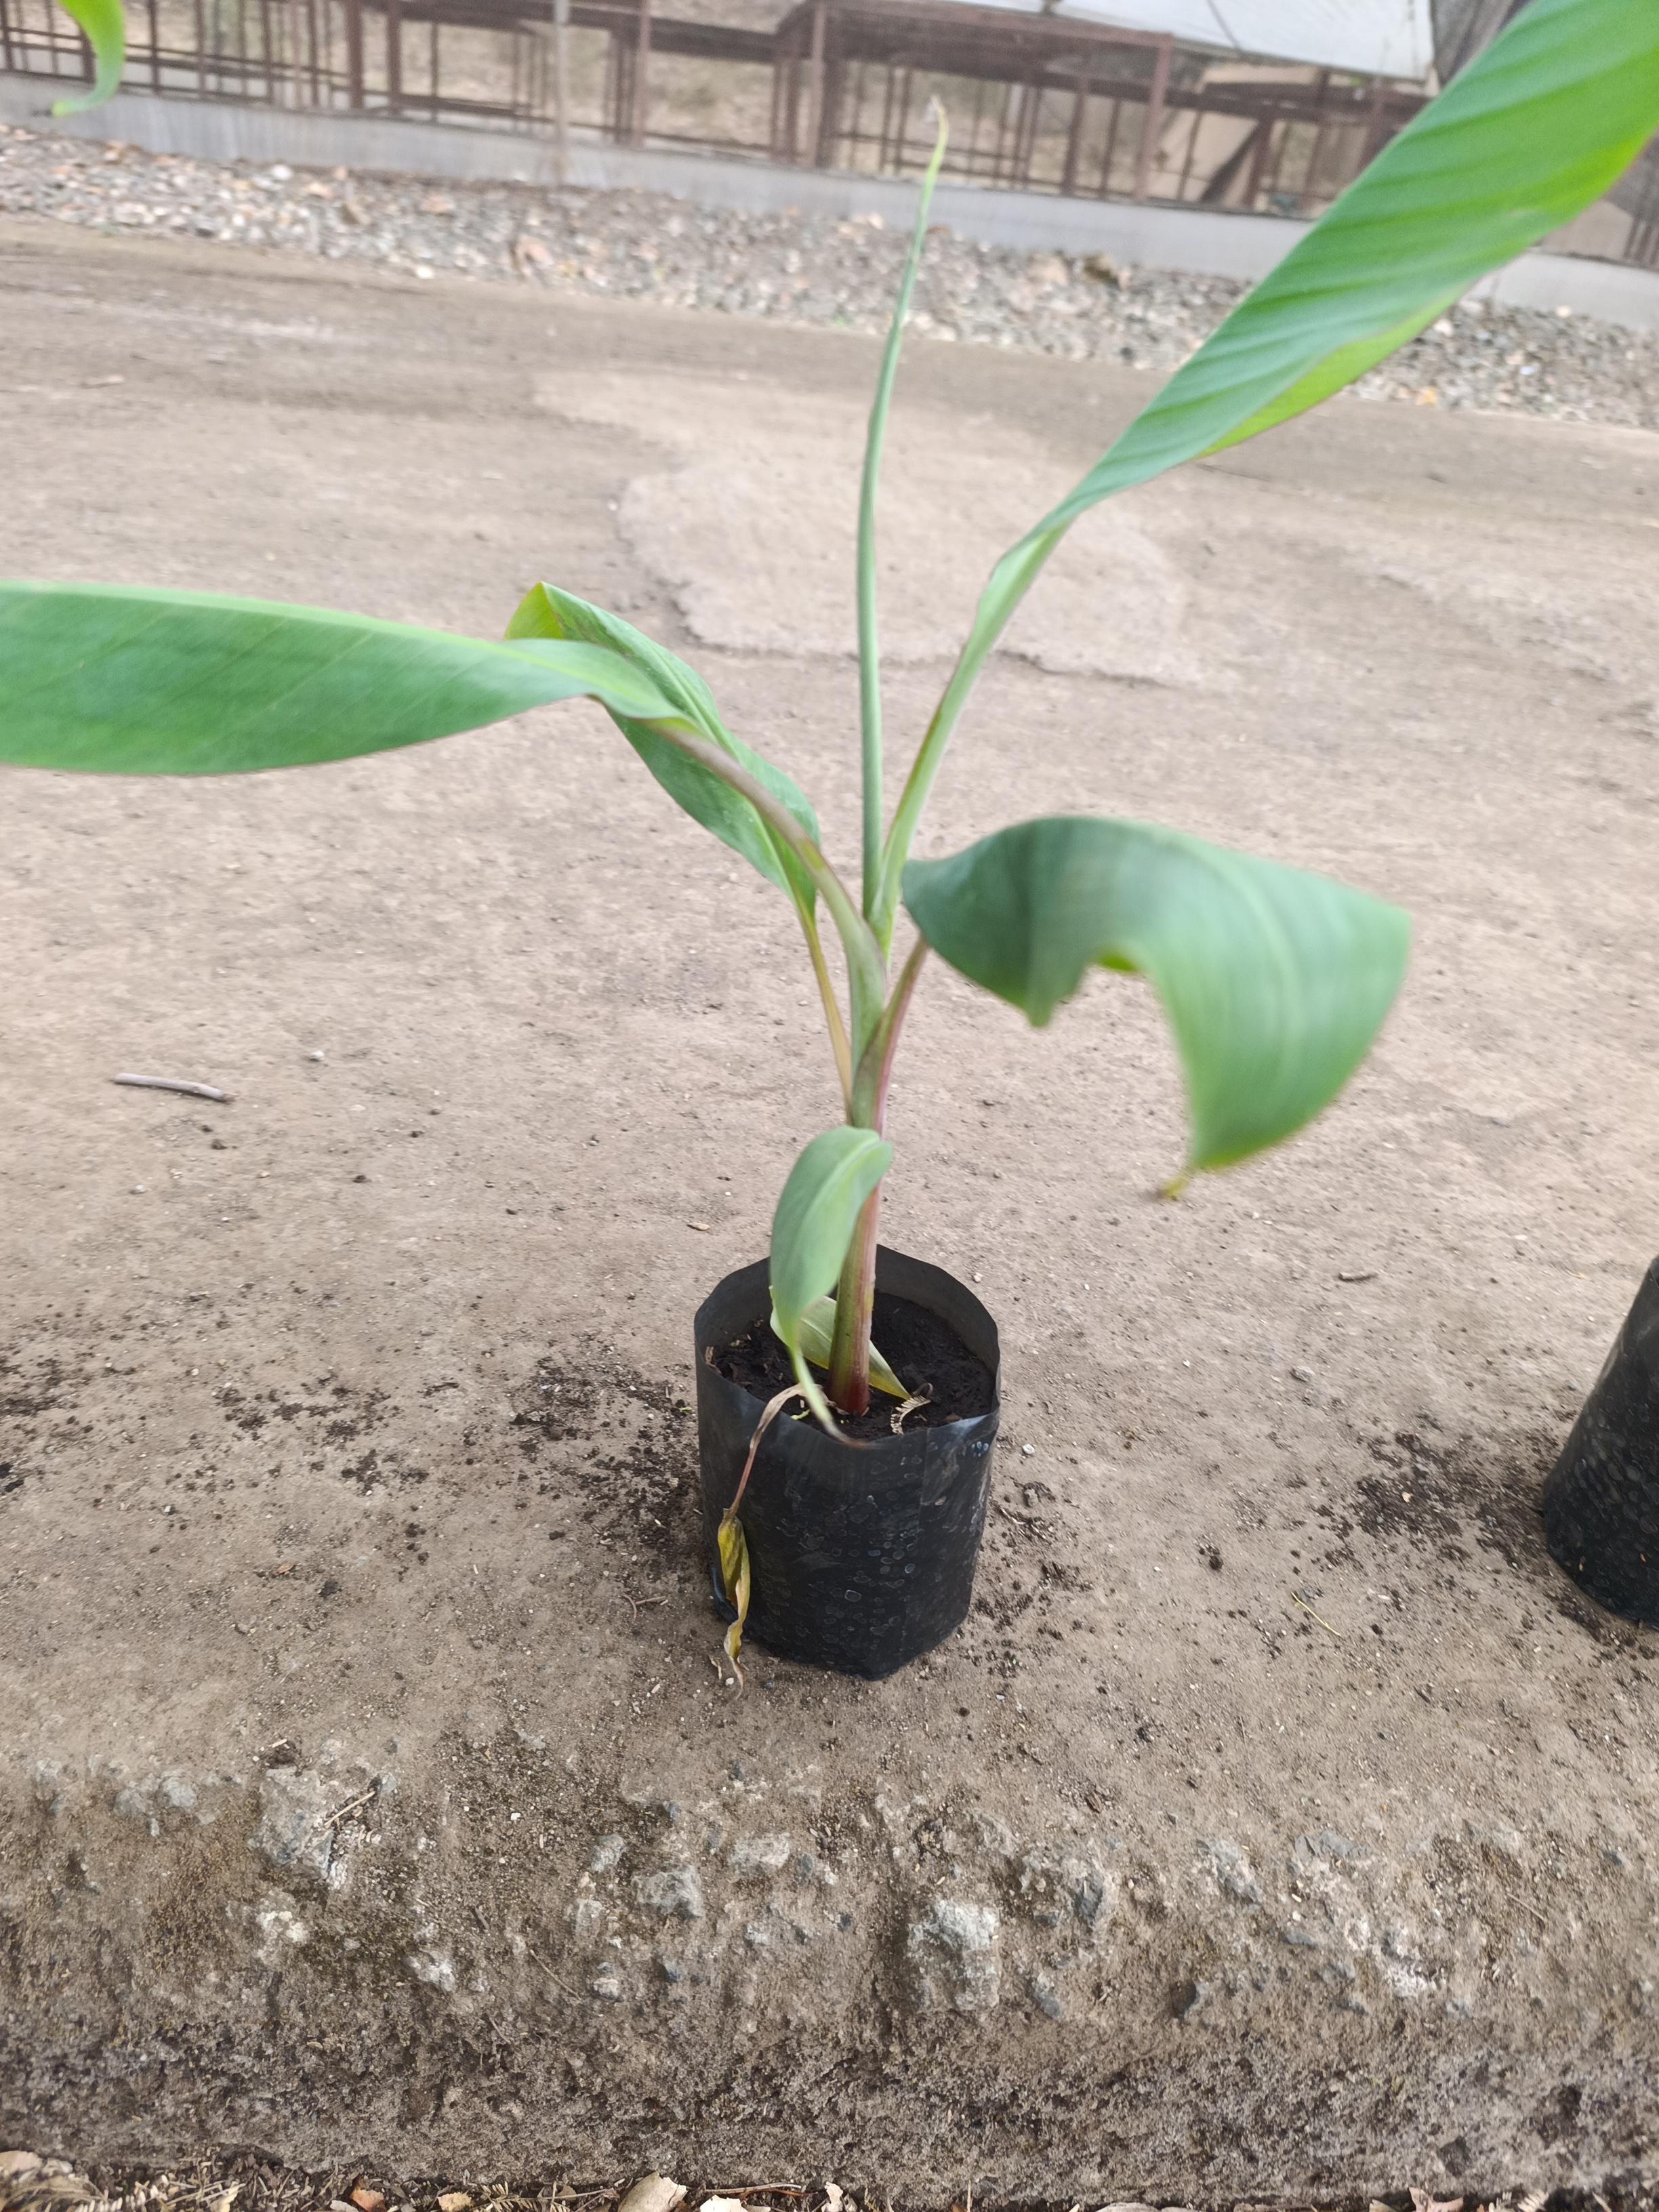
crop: banana
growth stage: vegetative
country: Tanzania
